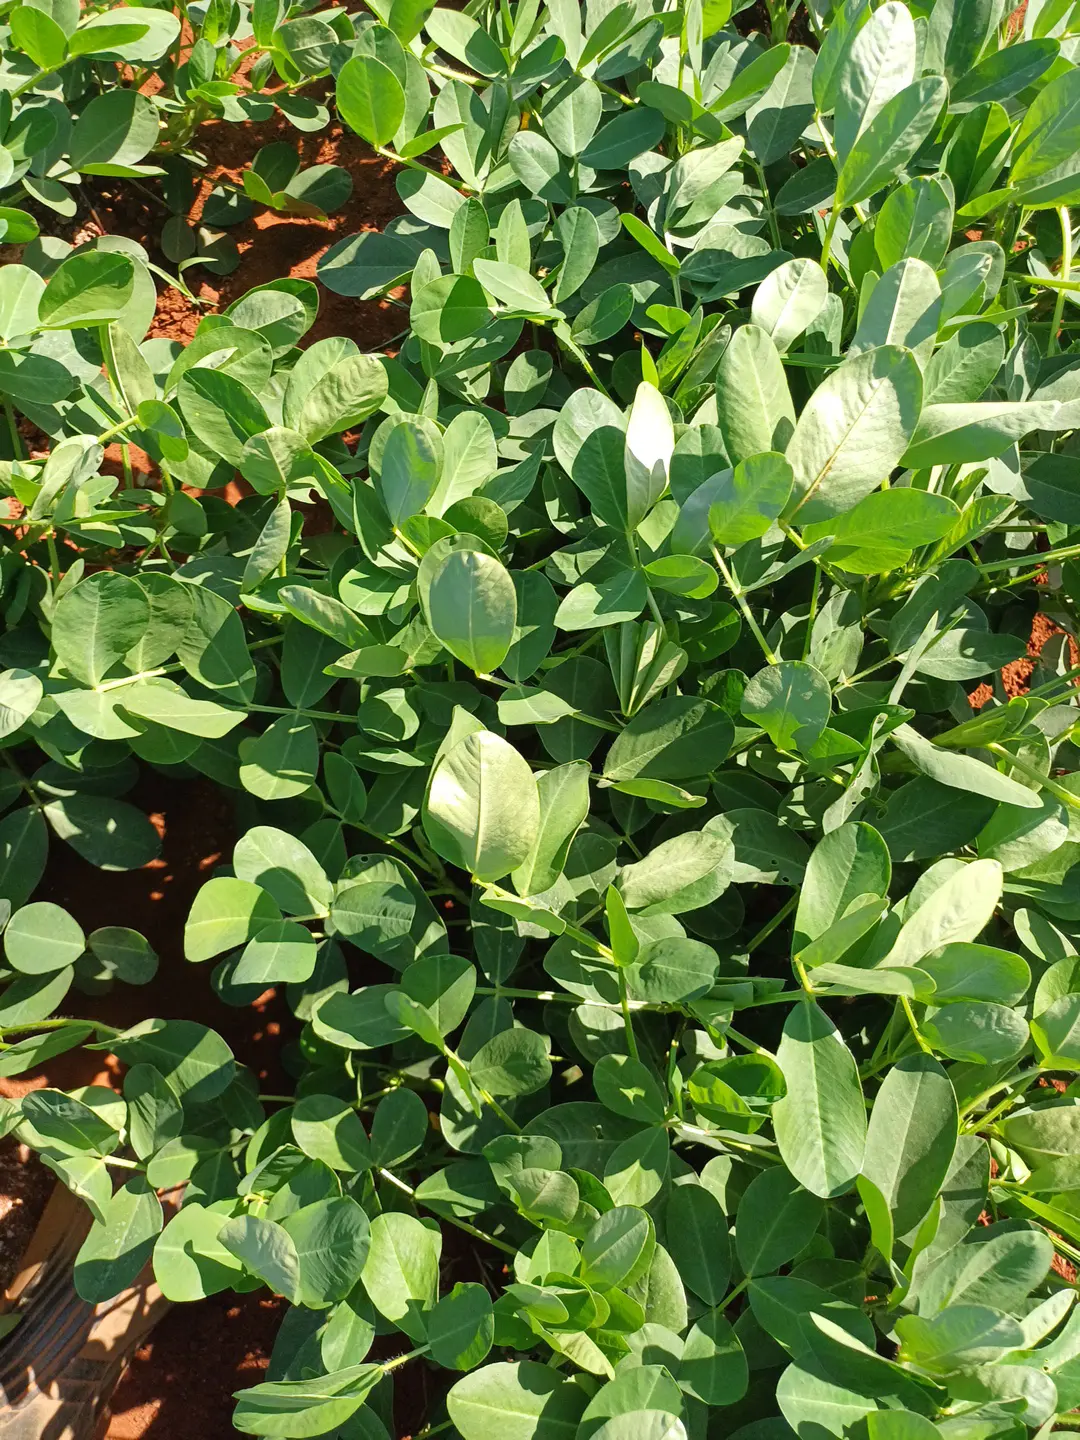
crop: groundnut
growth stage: flowering
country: Kenya
